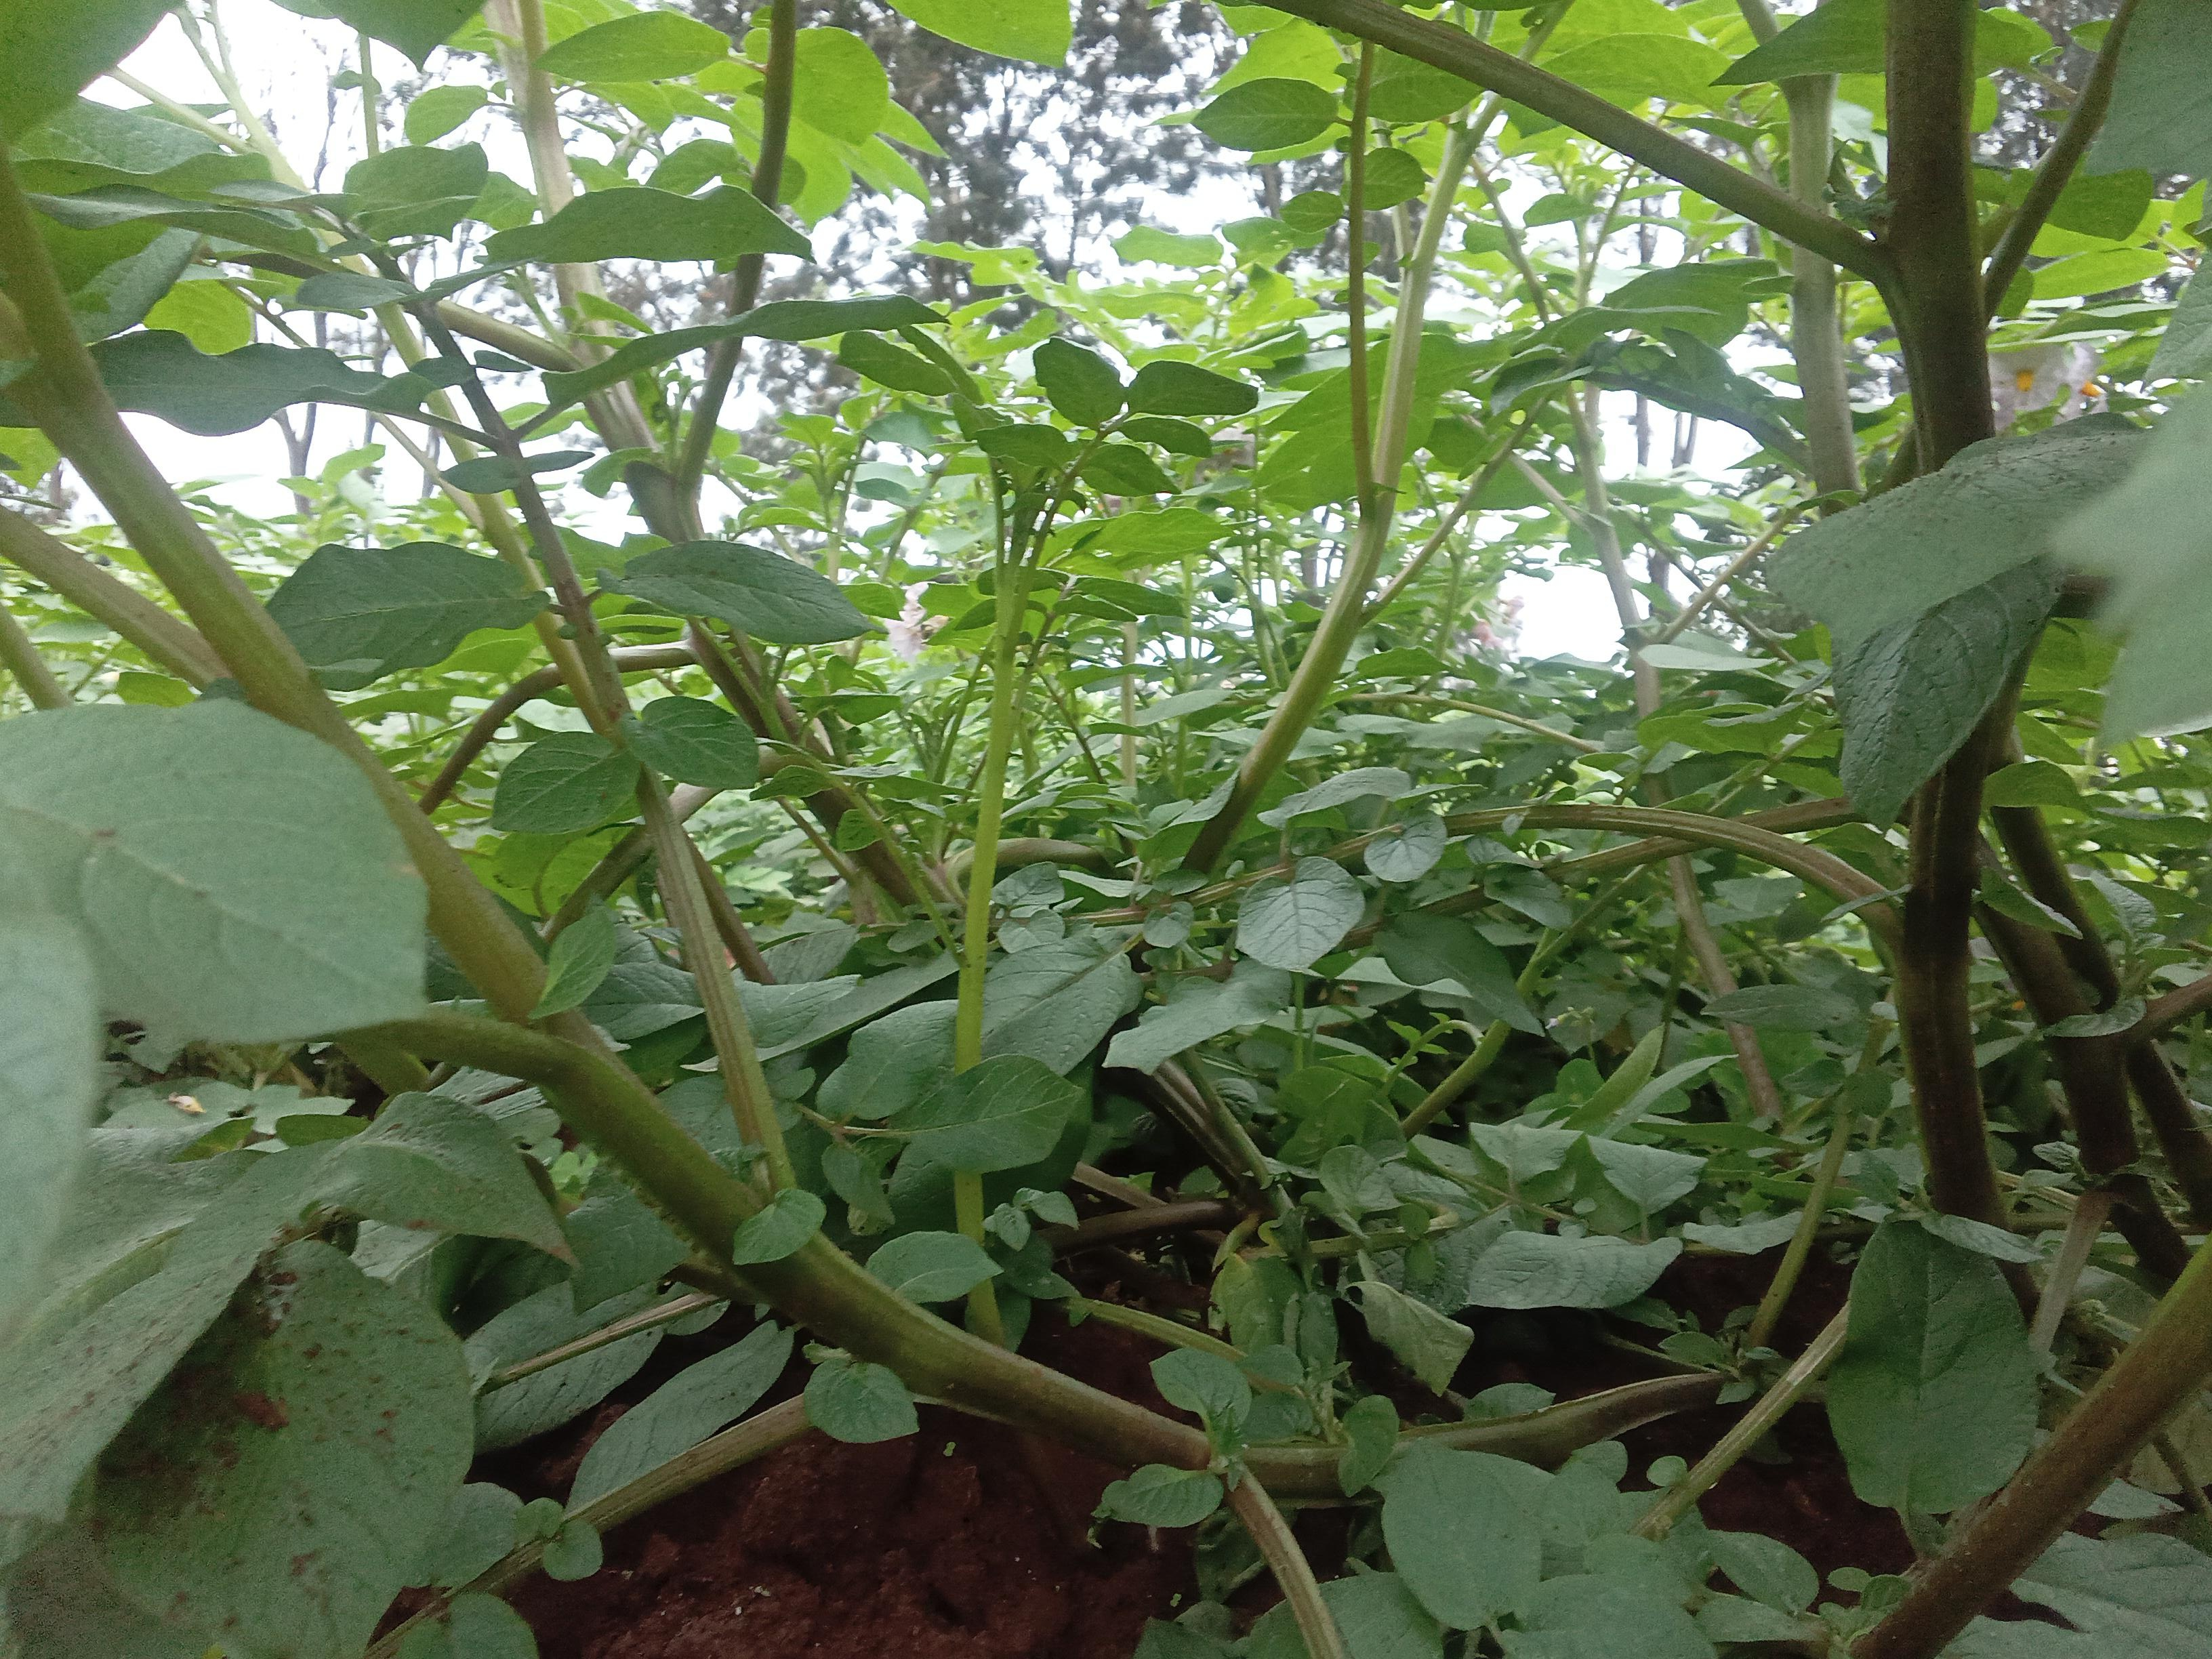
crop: potato
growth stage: flowering
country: Kenya
